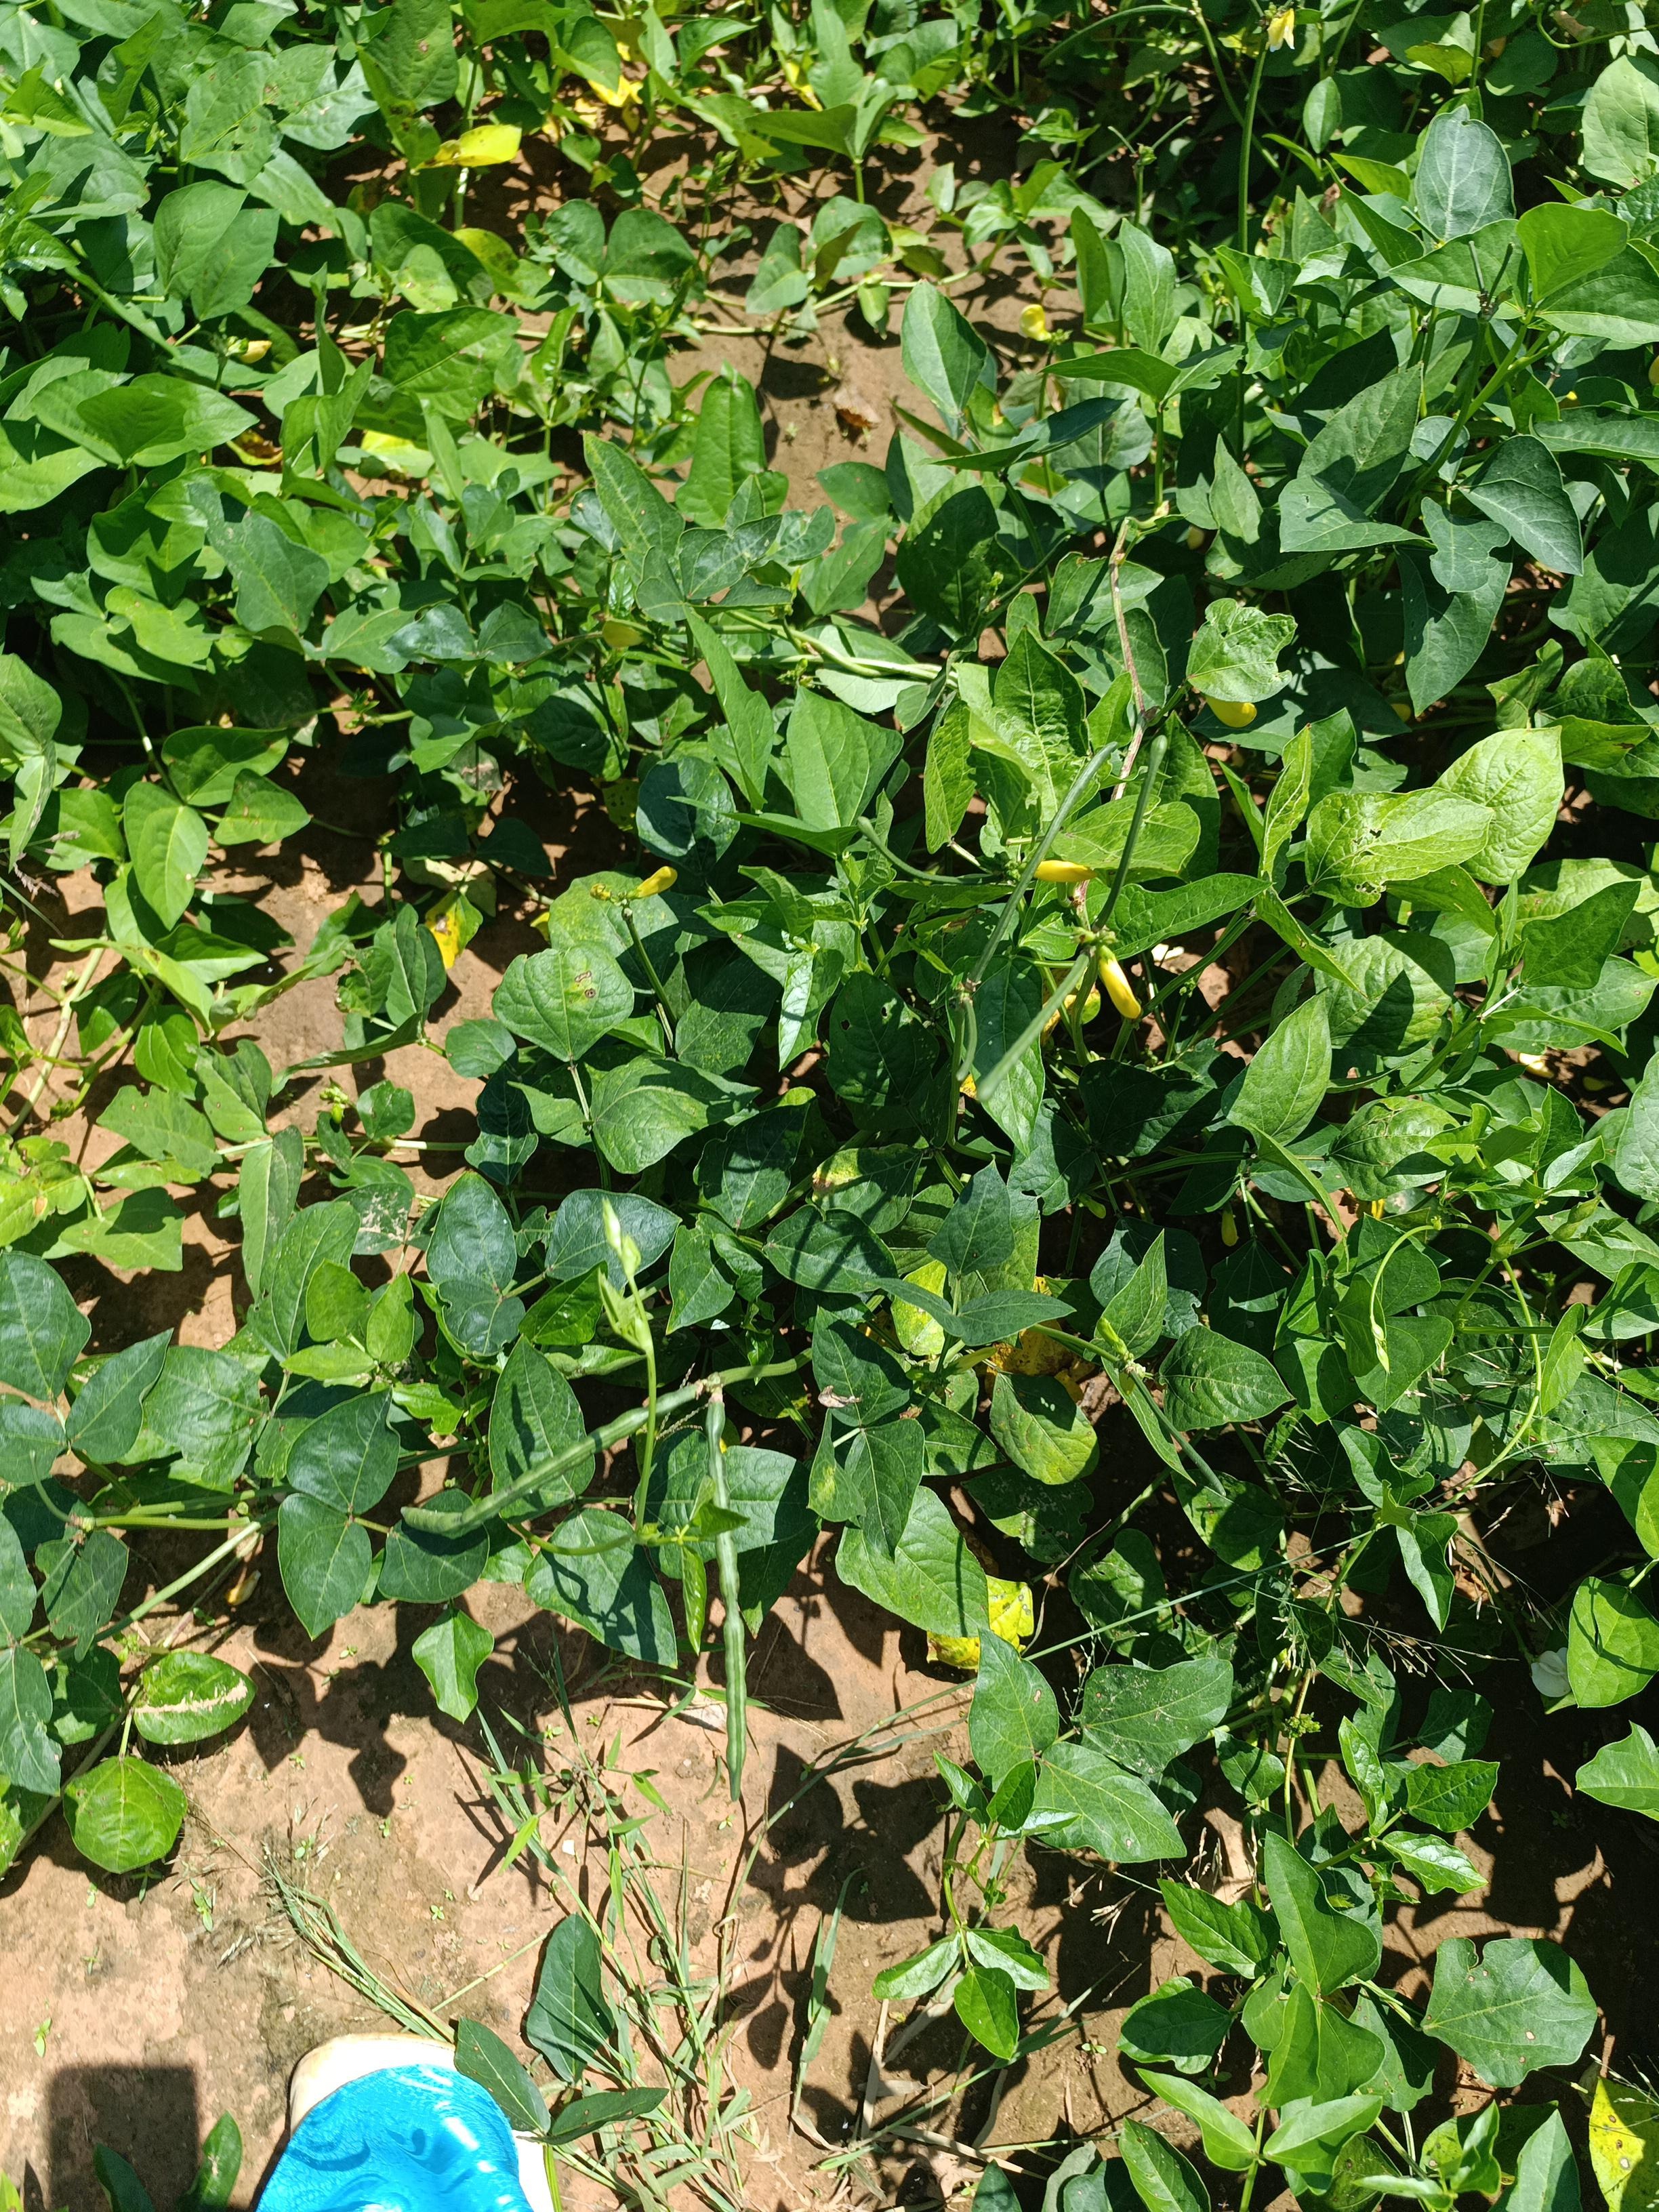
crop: cowpea
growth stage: development pod
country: Nigeria
